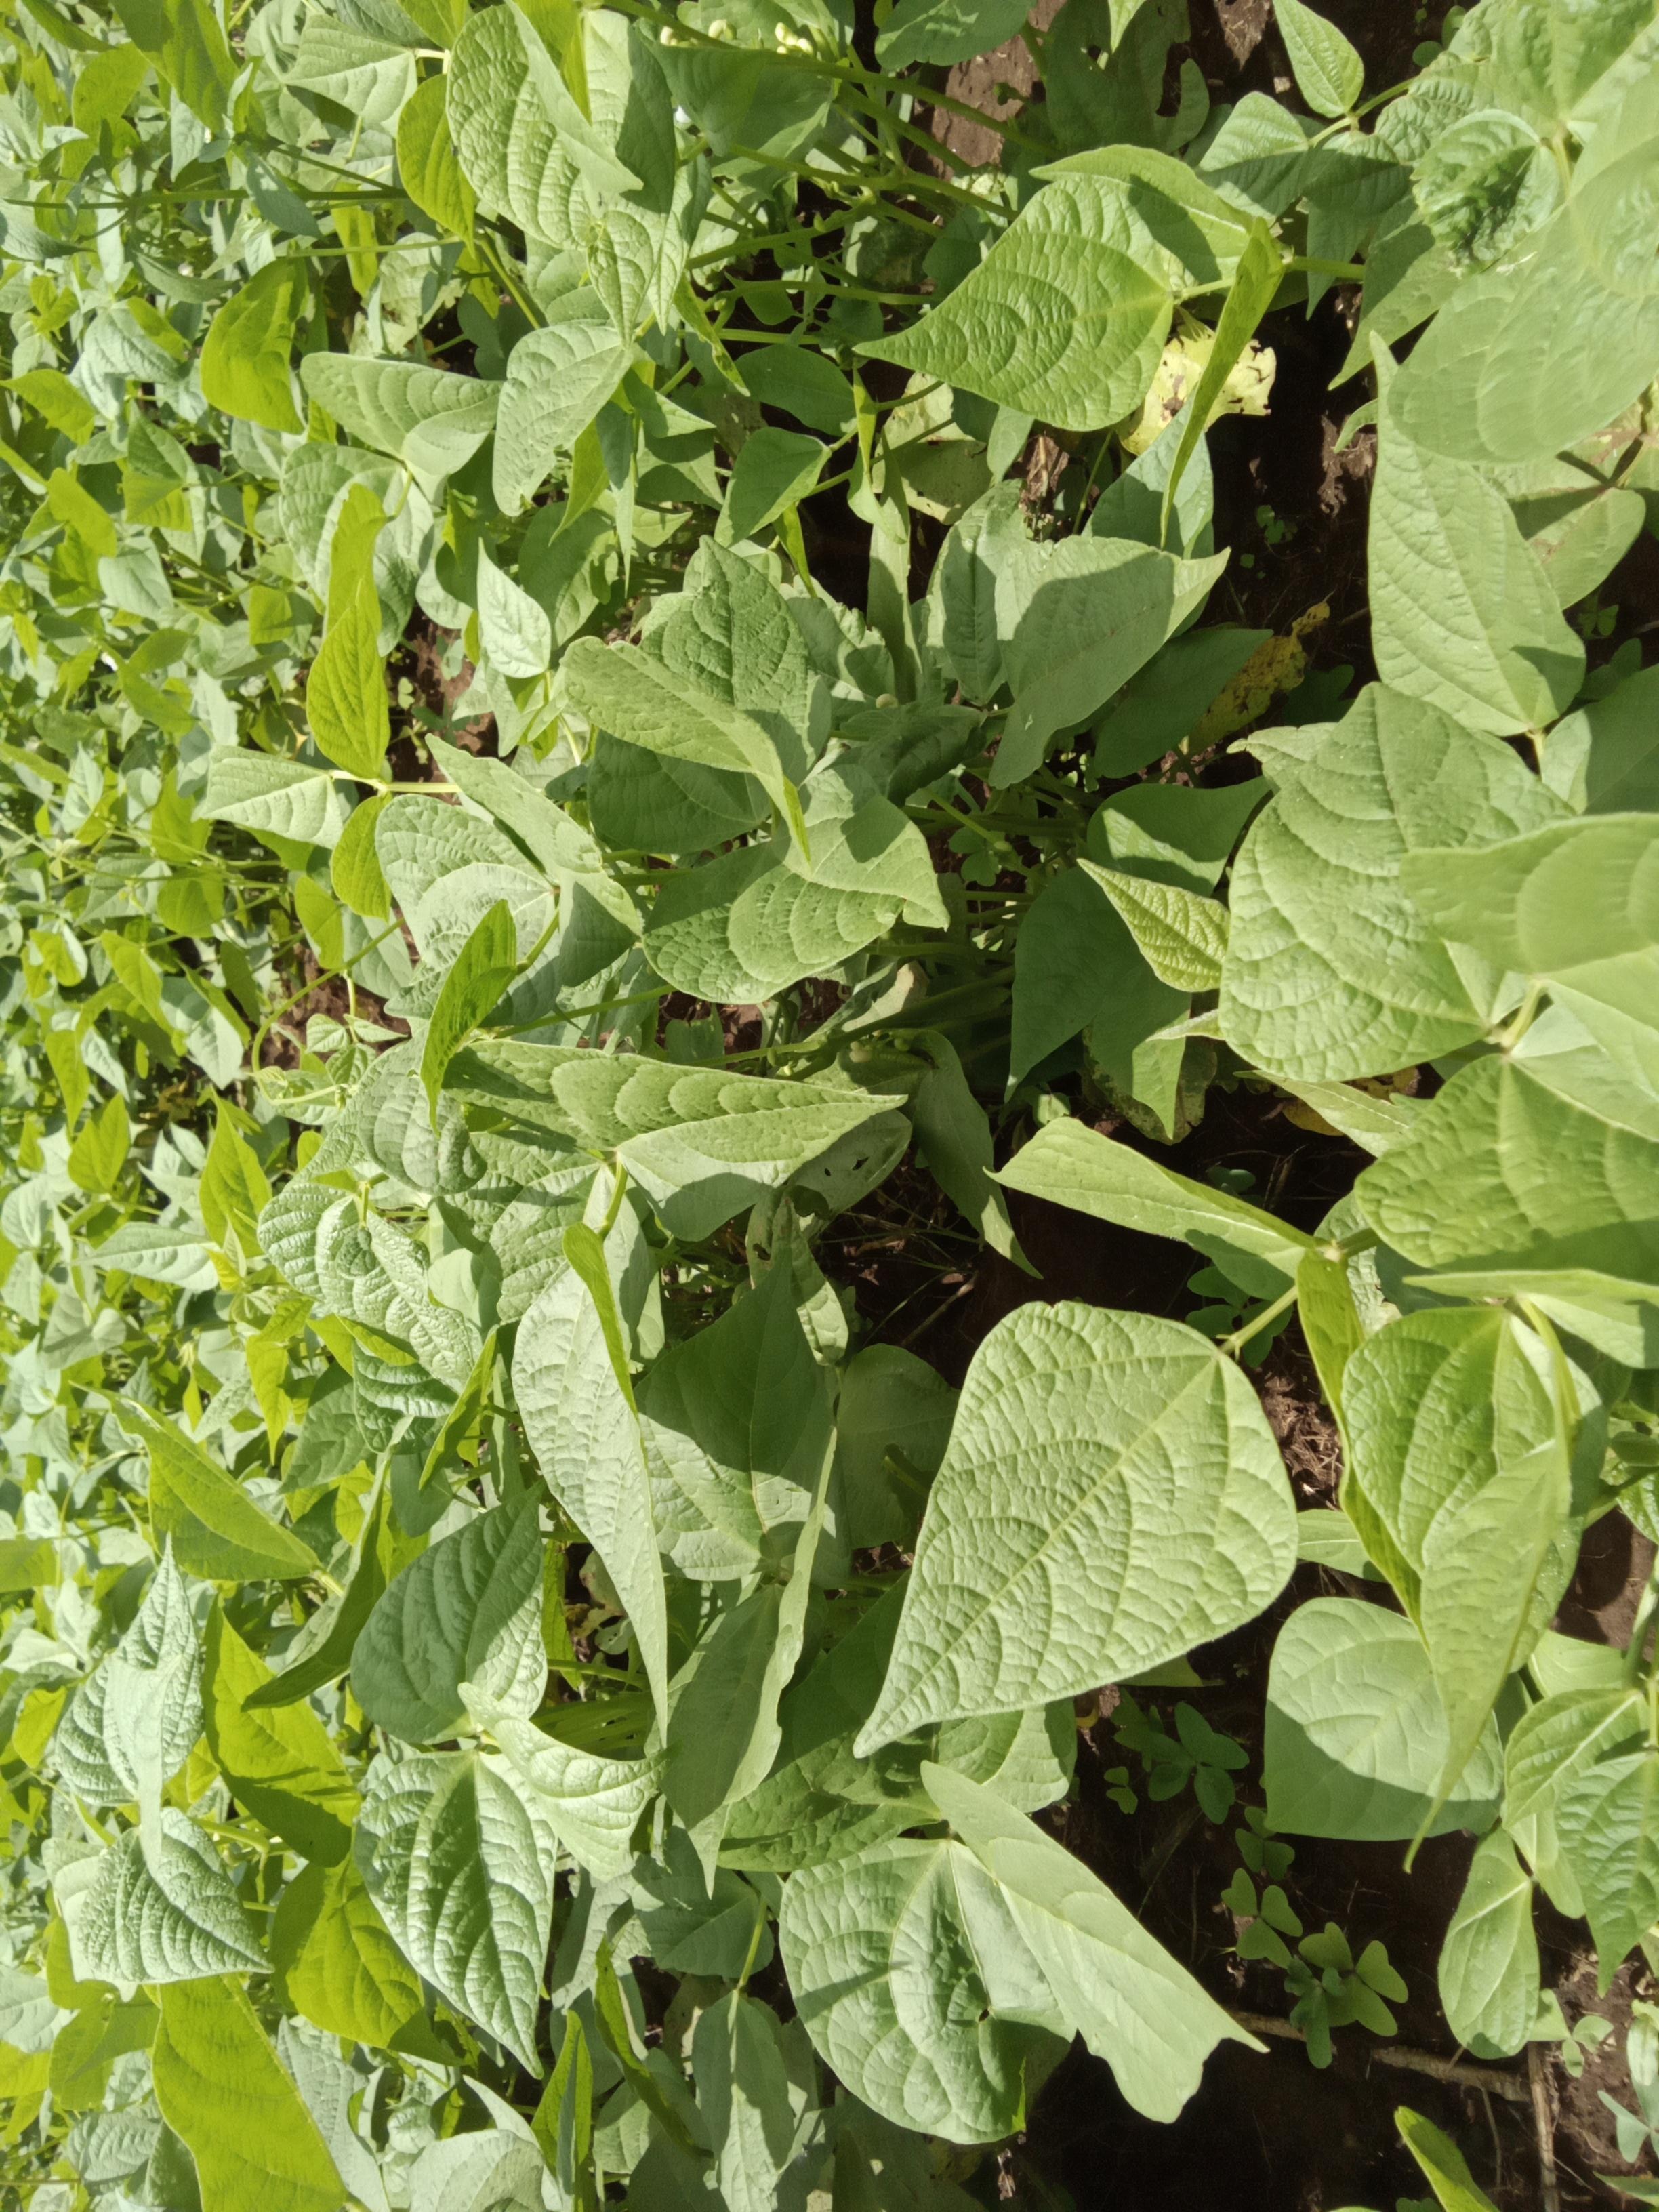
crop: common bean
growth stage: flowering
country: Kenya
